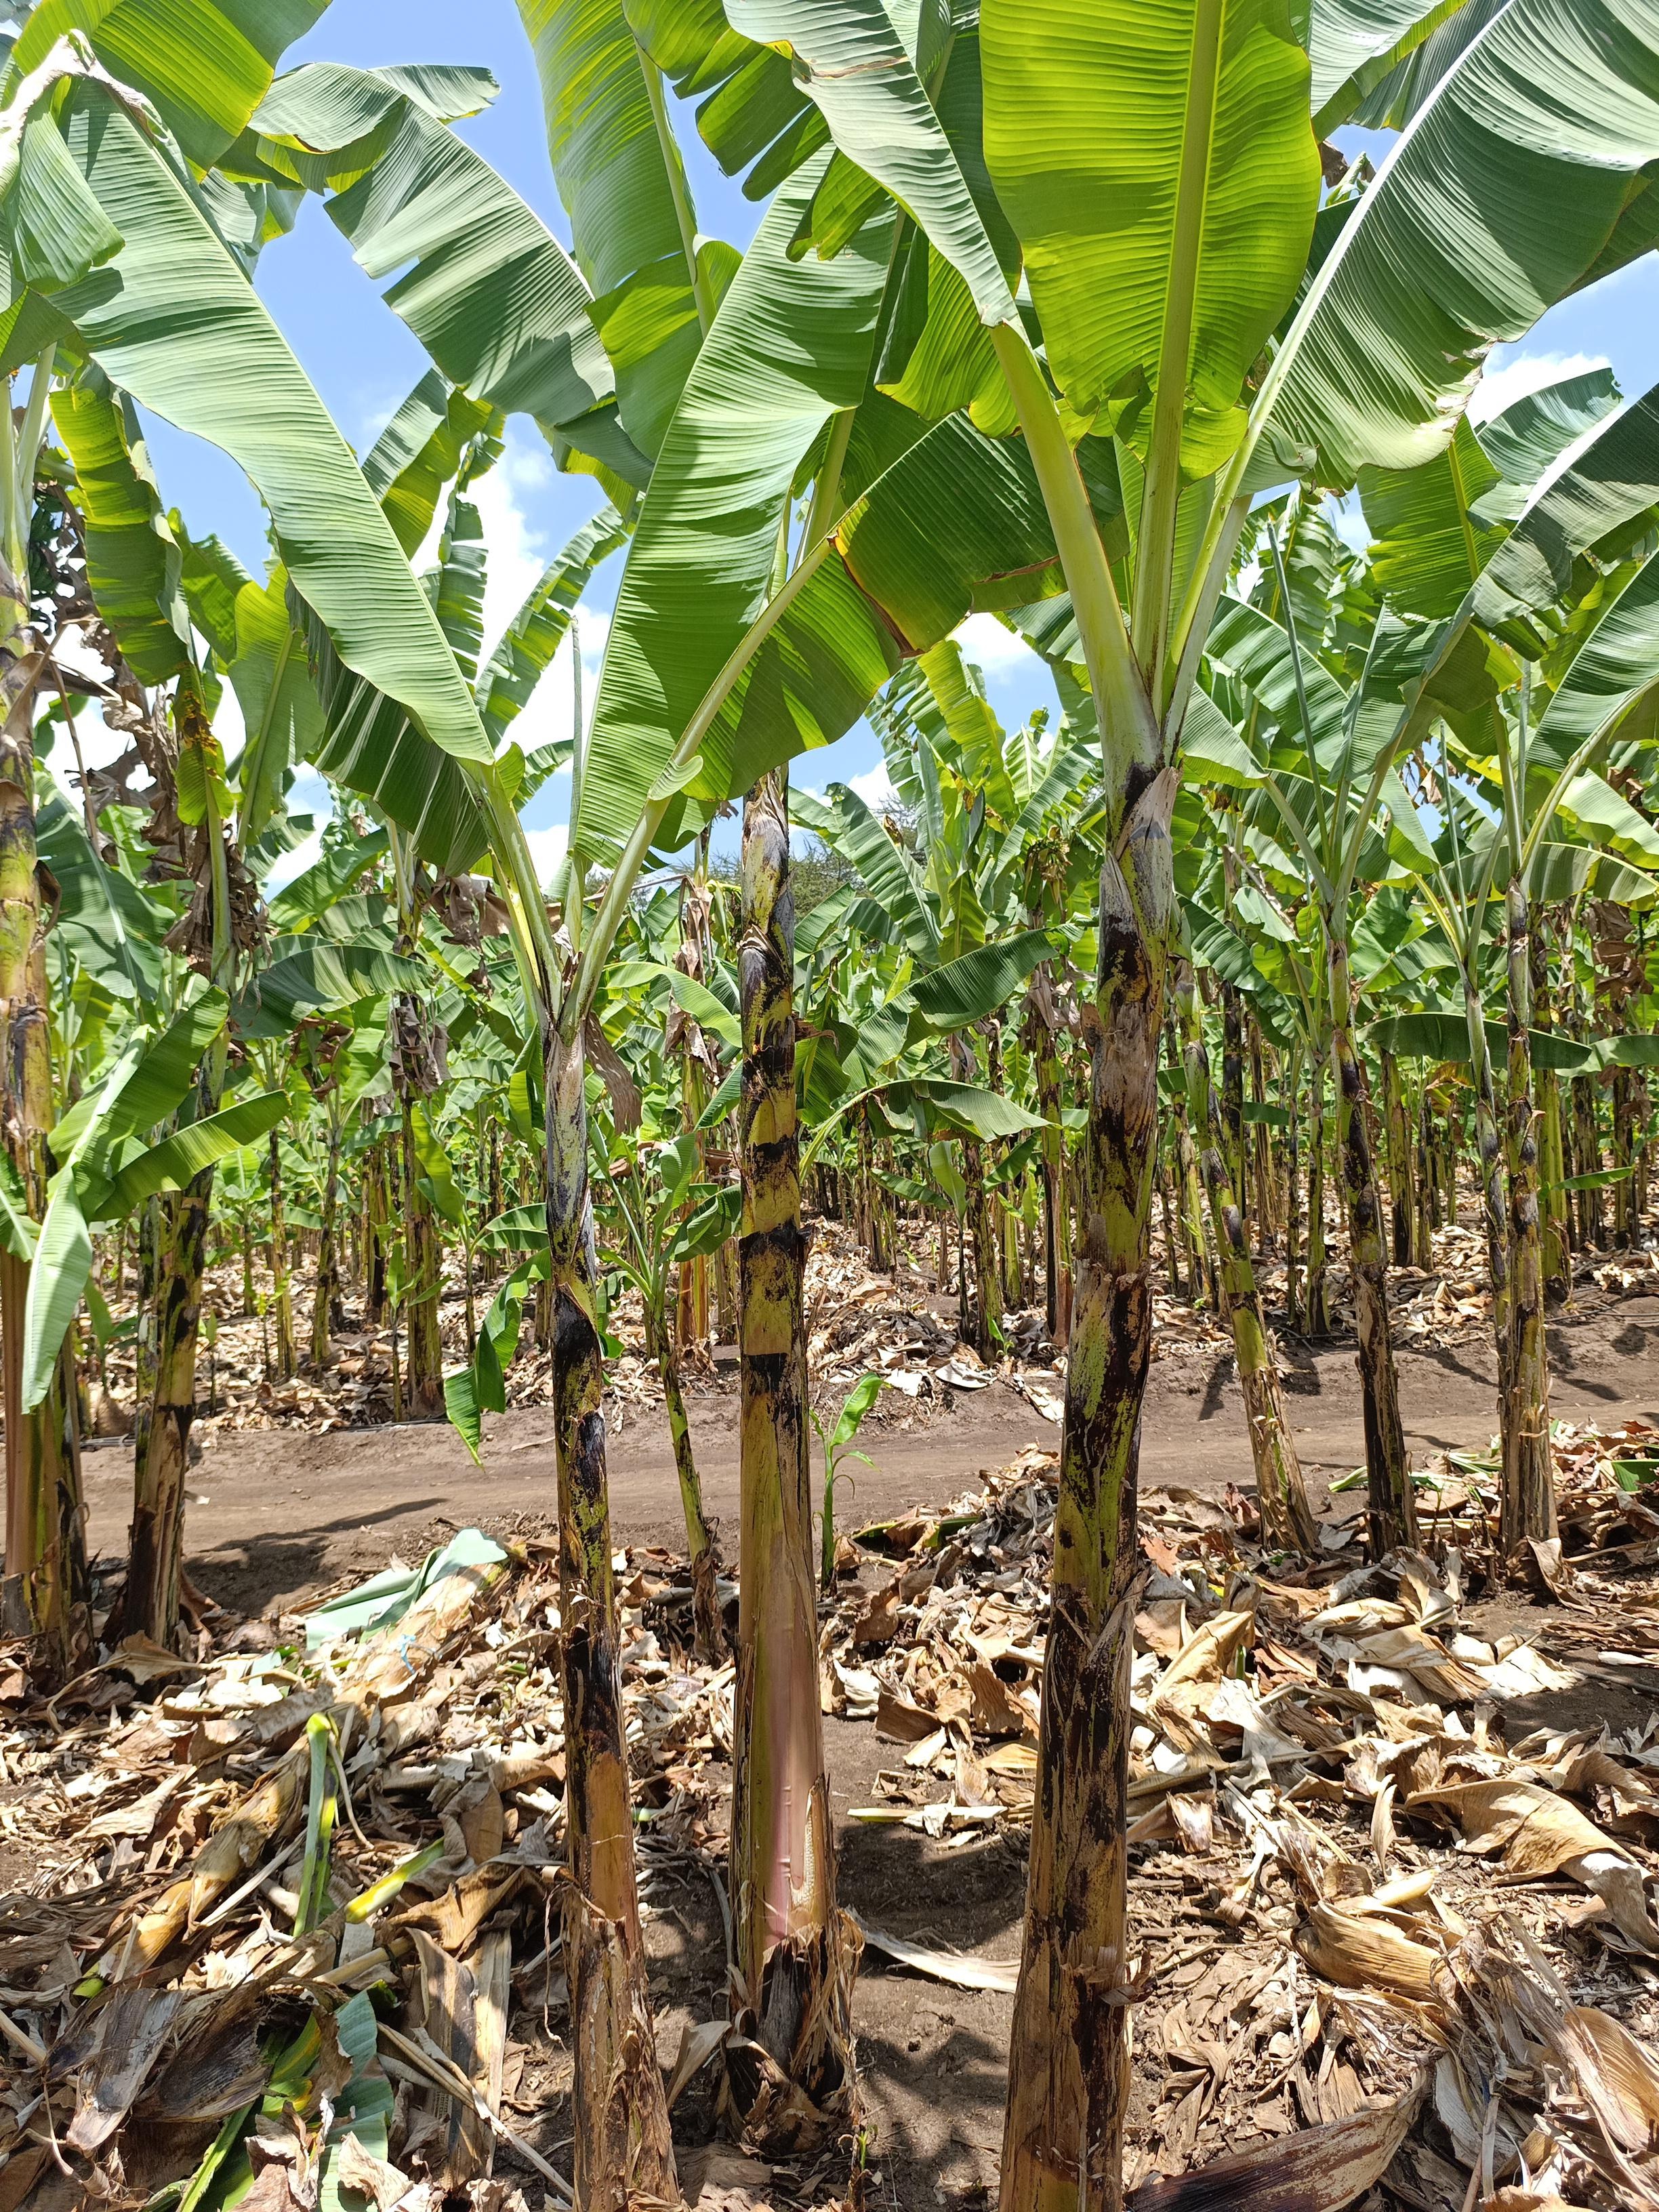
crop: banana
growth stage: vegetative
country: Tanzania
